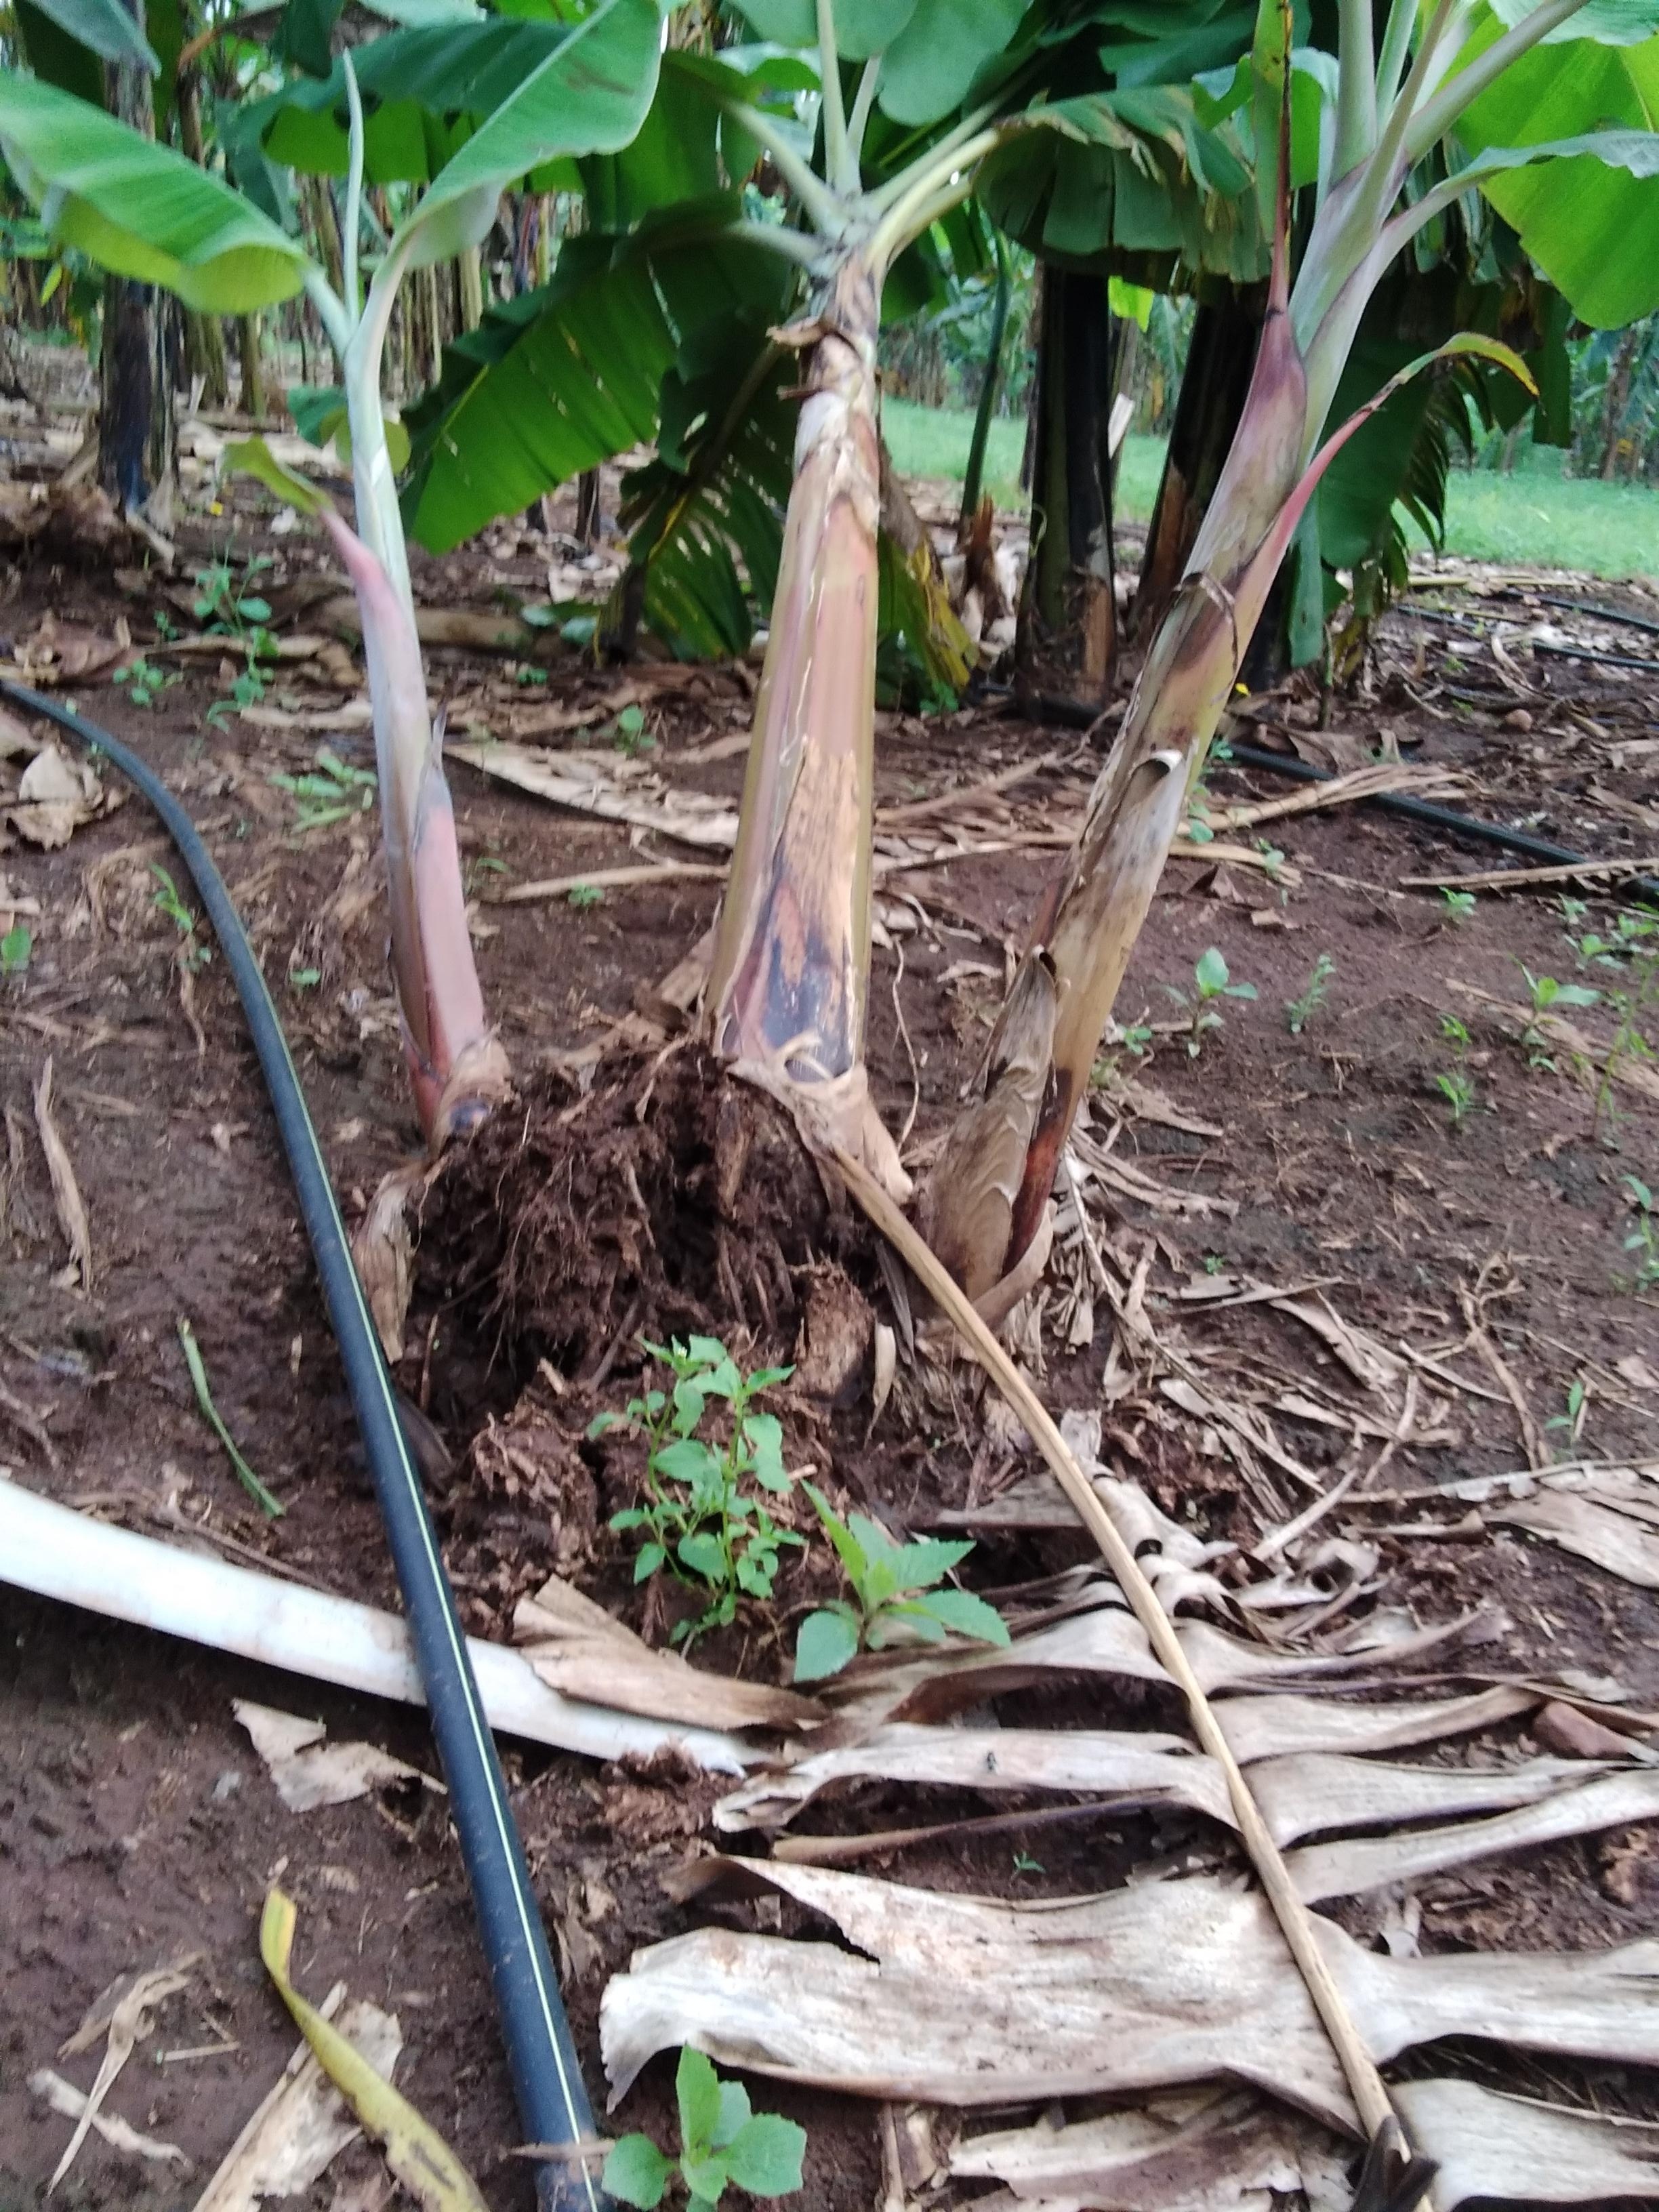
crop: banana
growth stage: vegetative
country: Tanzania
